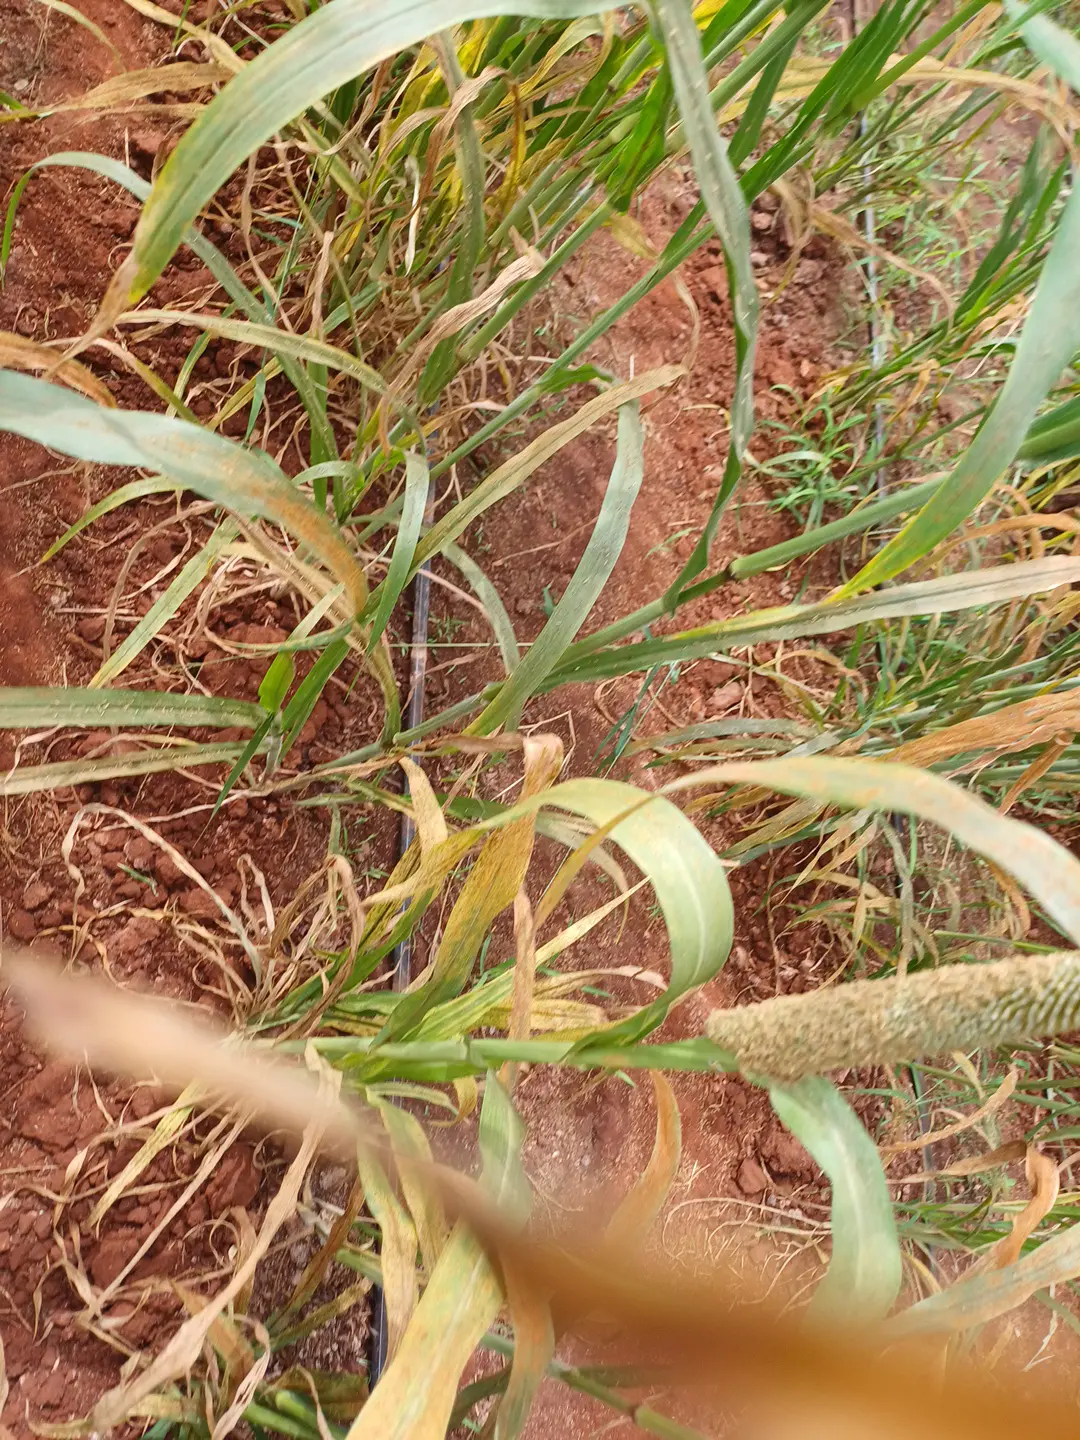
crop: pearl millet
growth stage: pegging
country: Kenya
